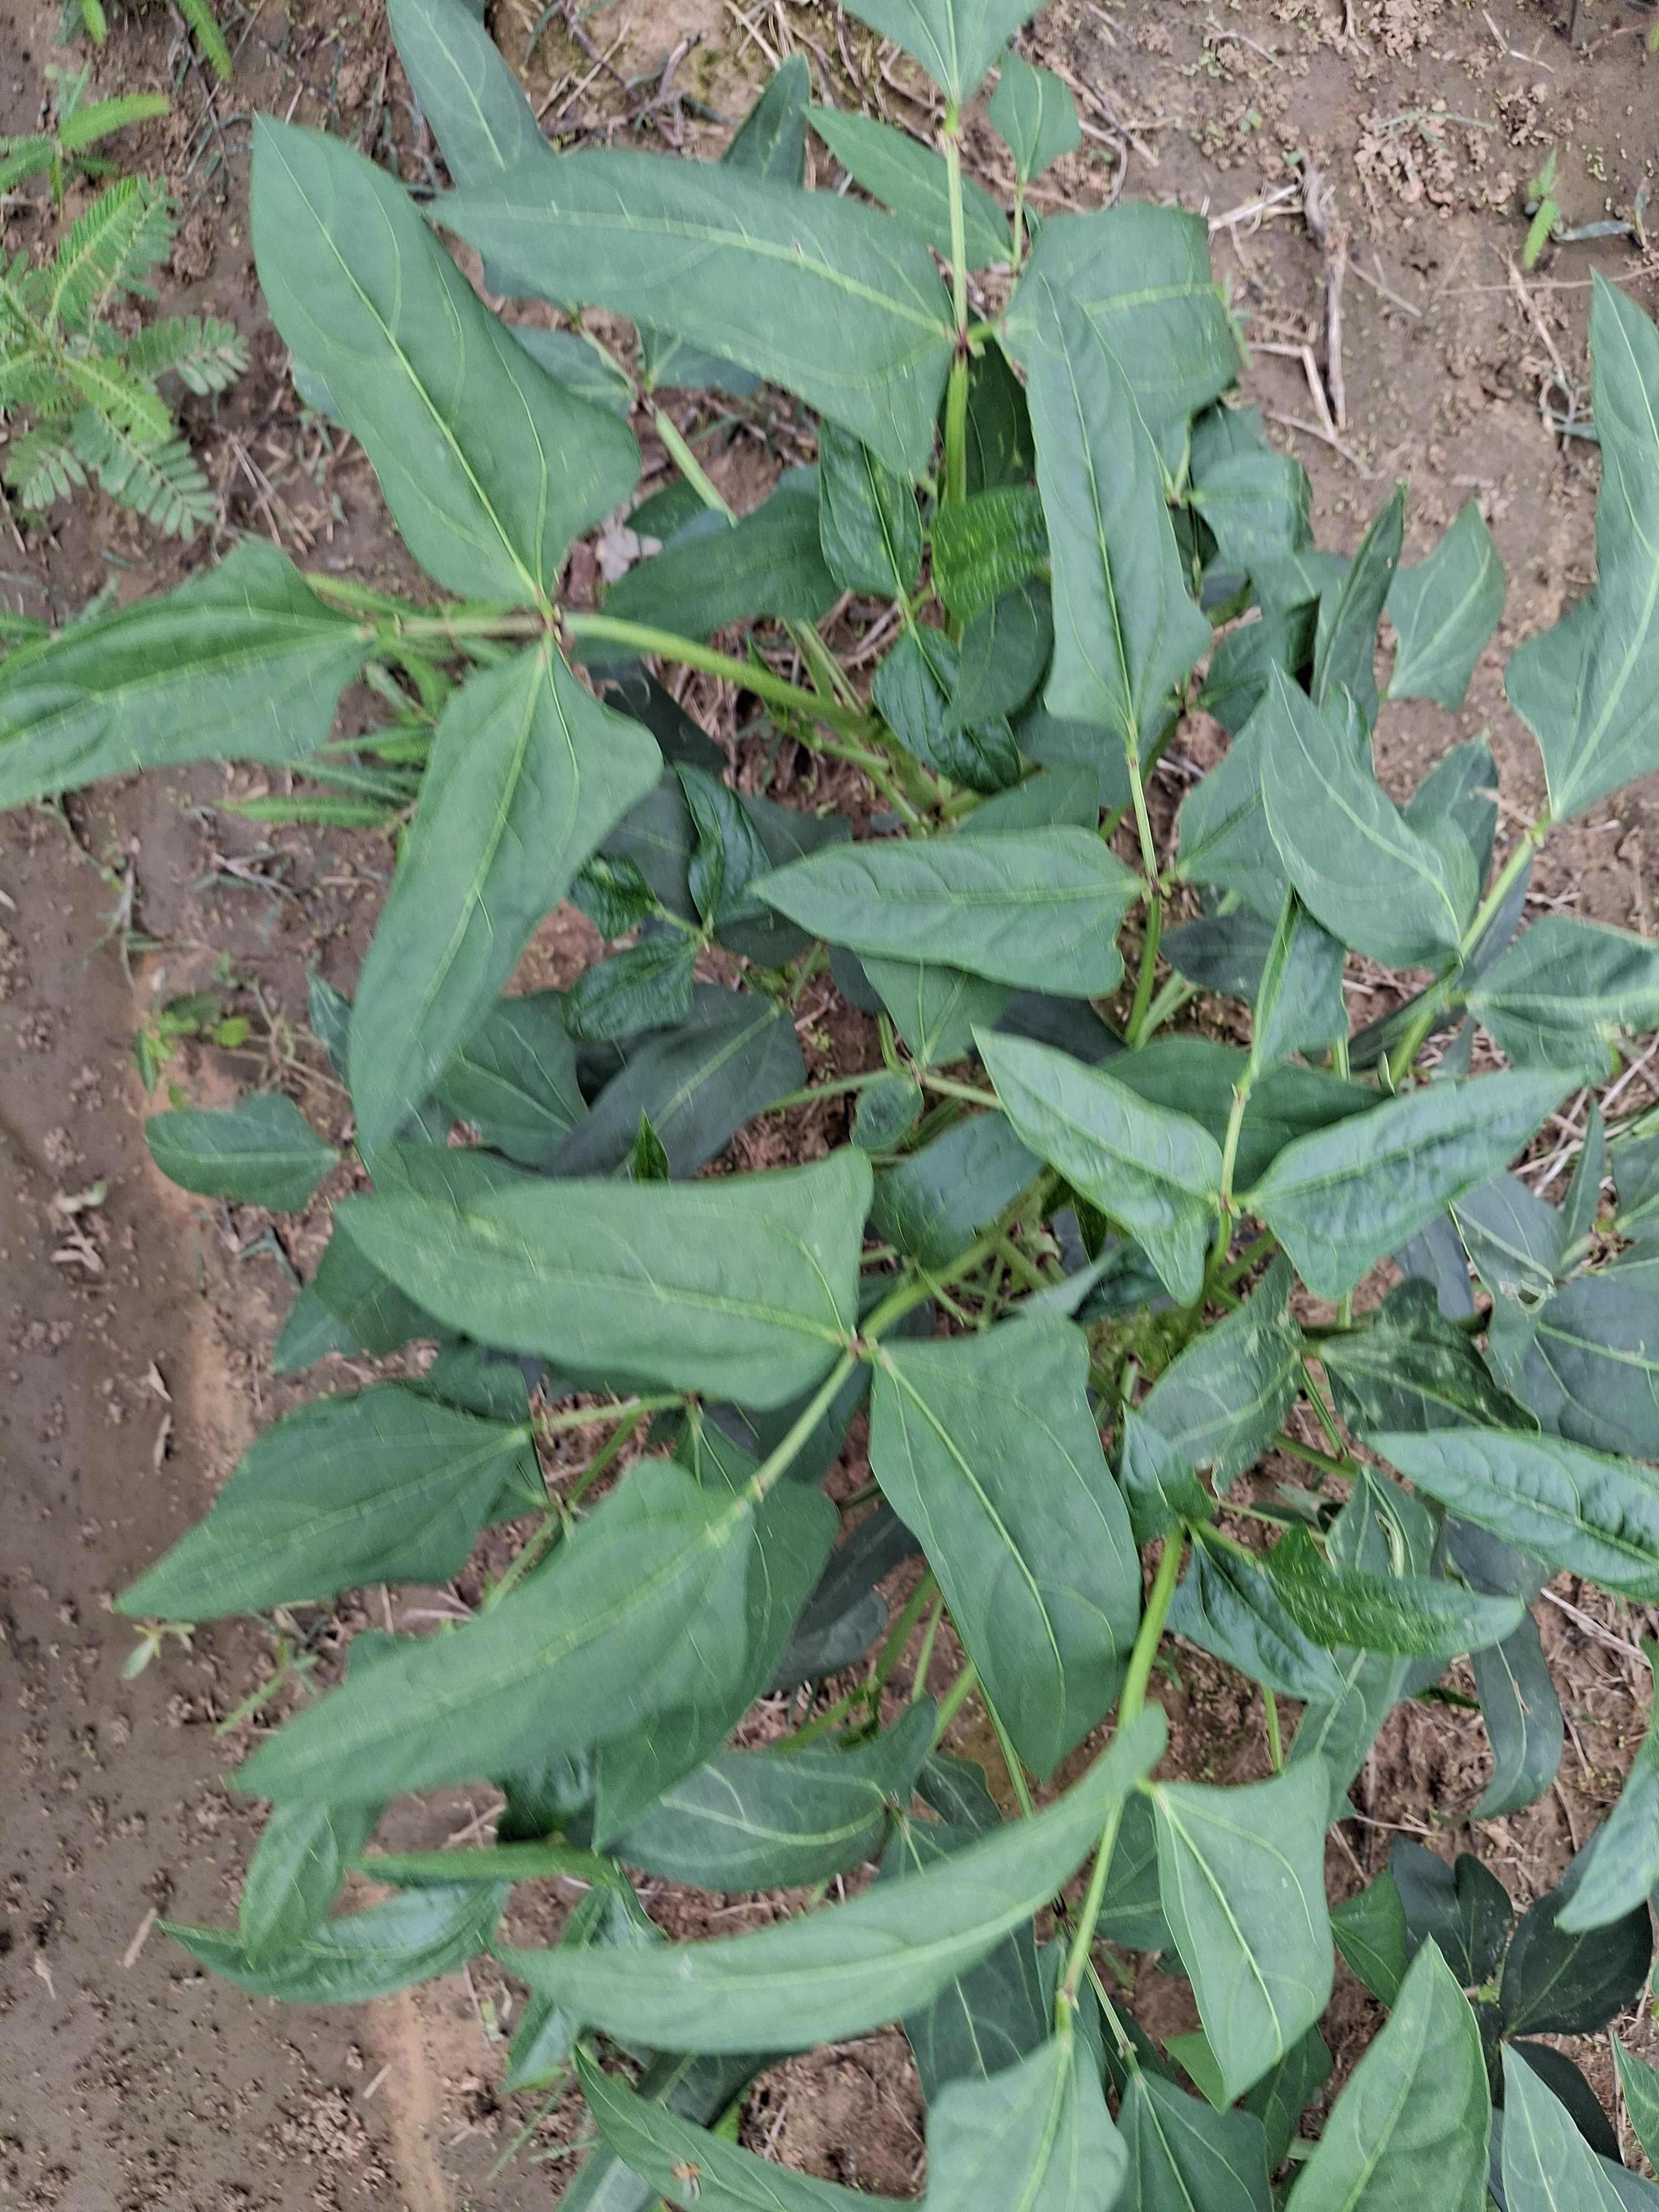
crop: cowpea
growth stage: vegetative
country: Nigeria
